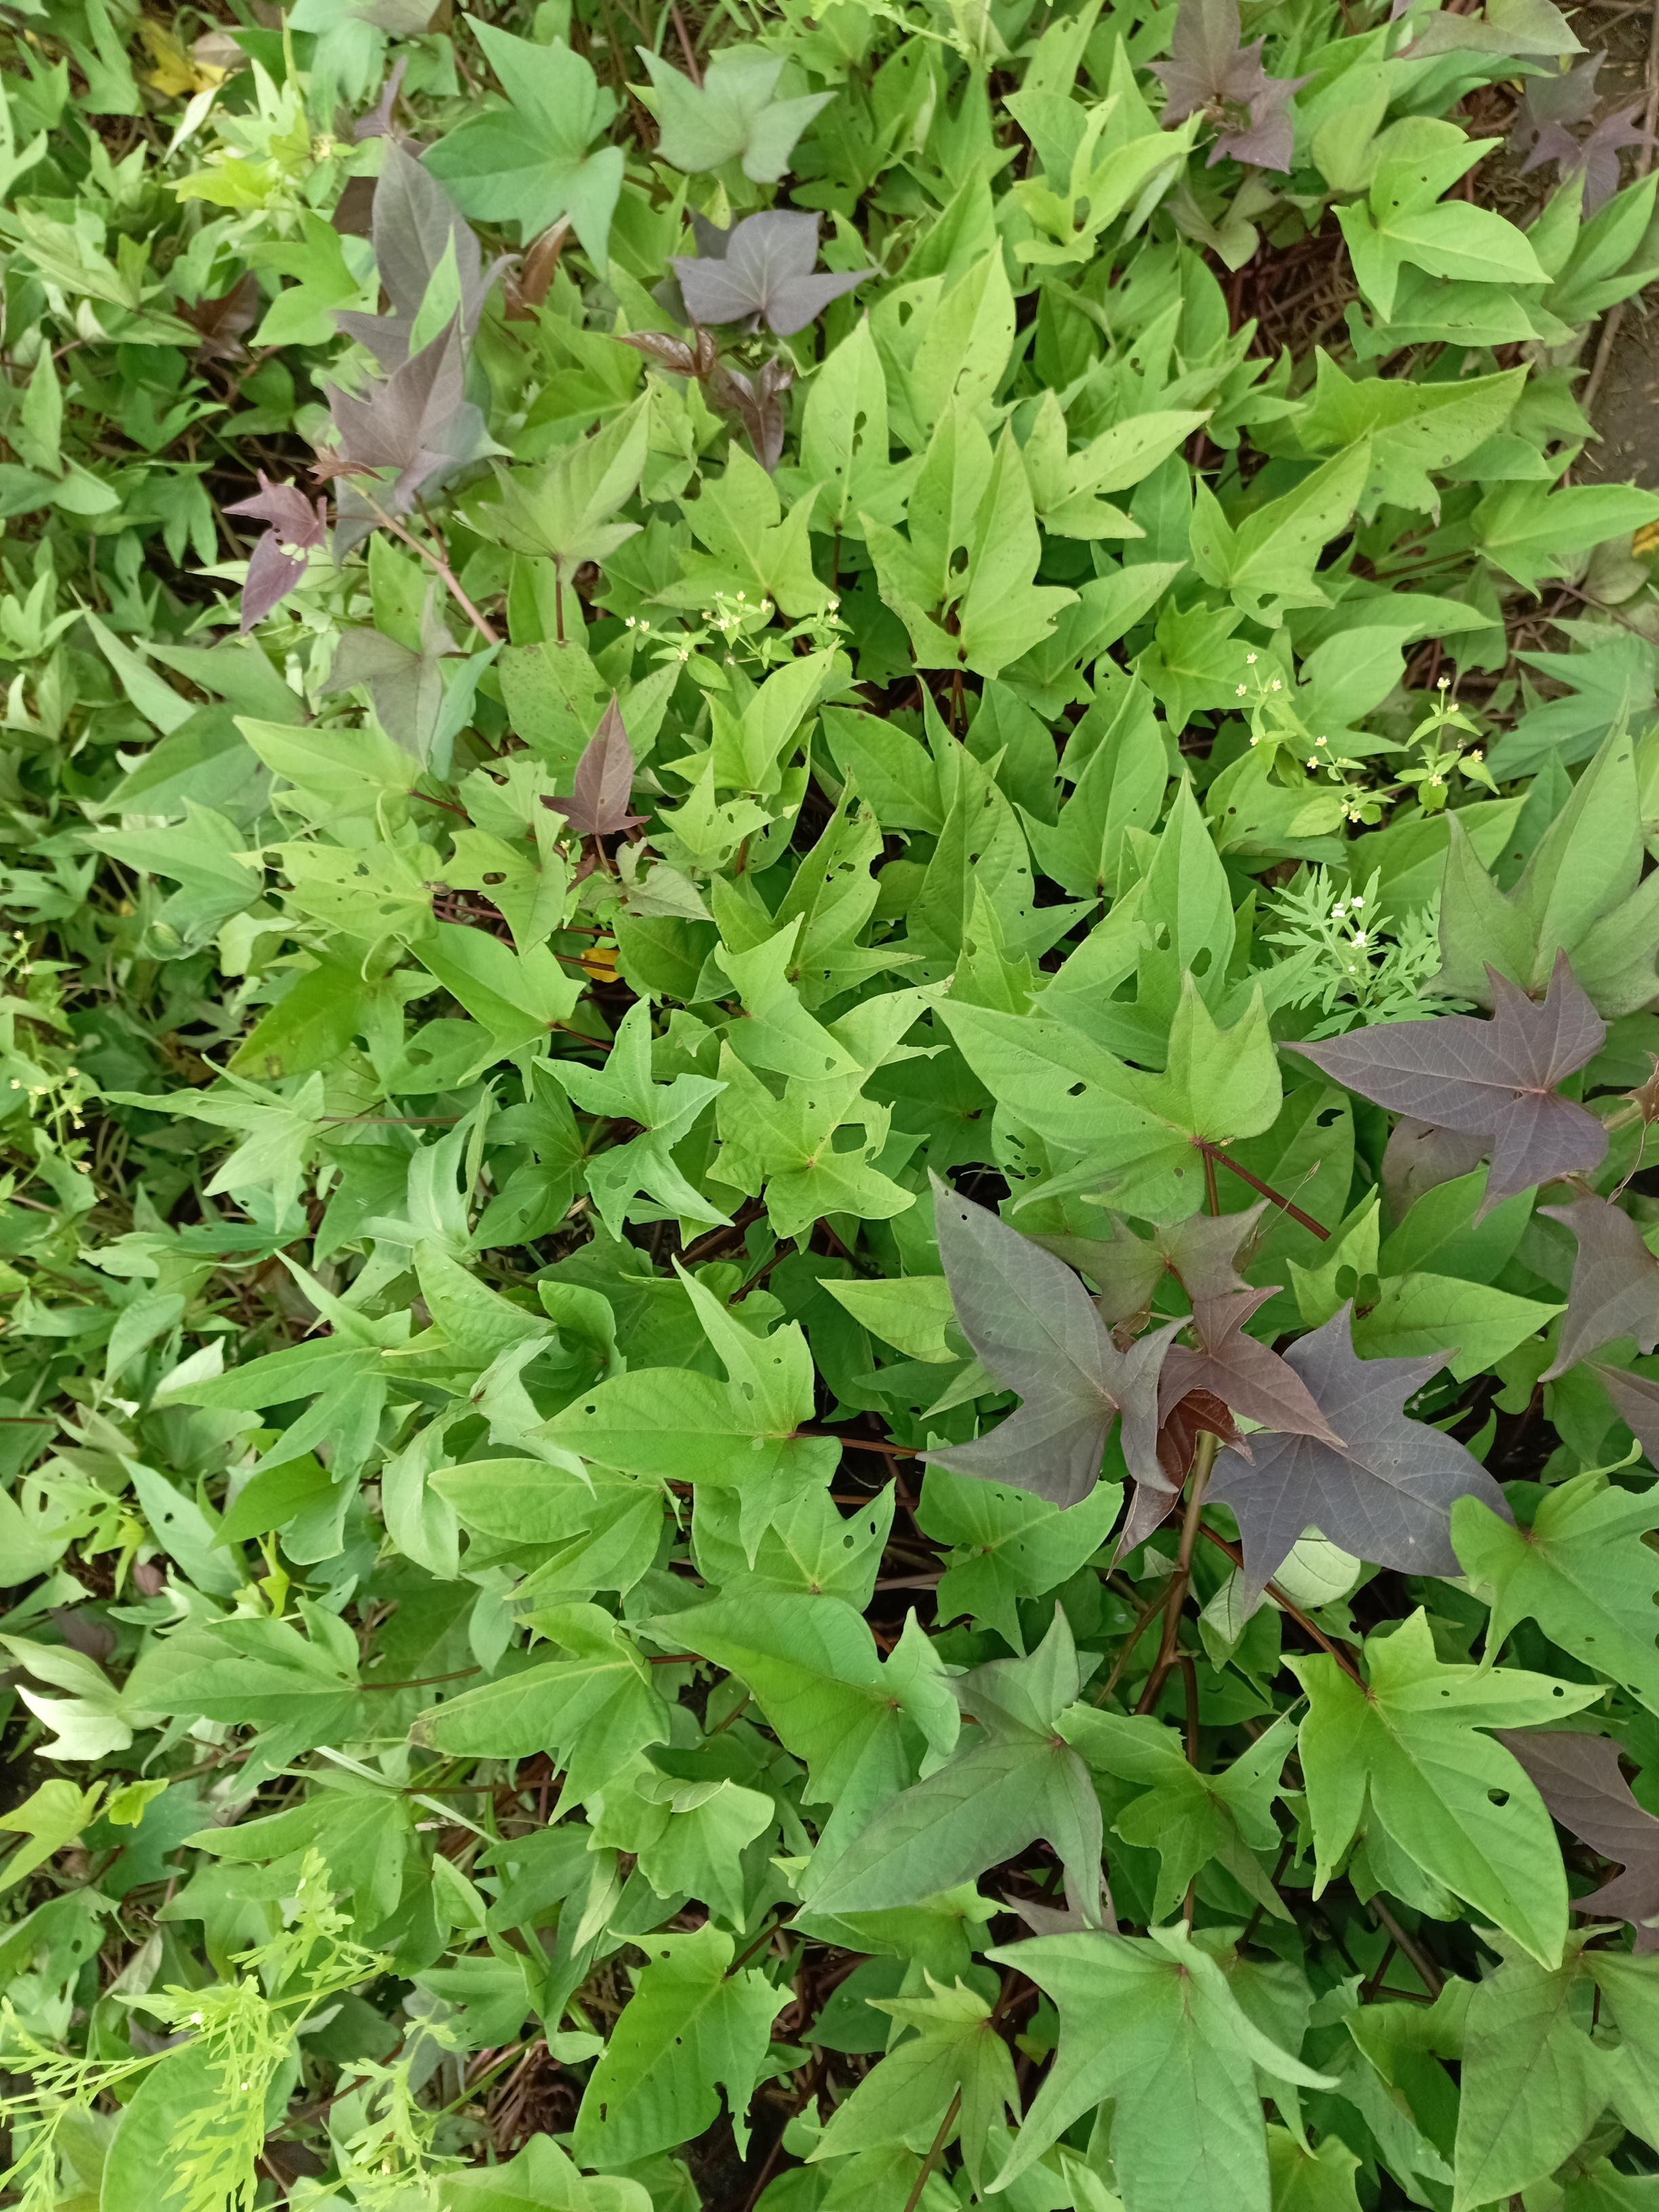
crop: sweet potato
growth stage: vegetative
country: Tanzania
